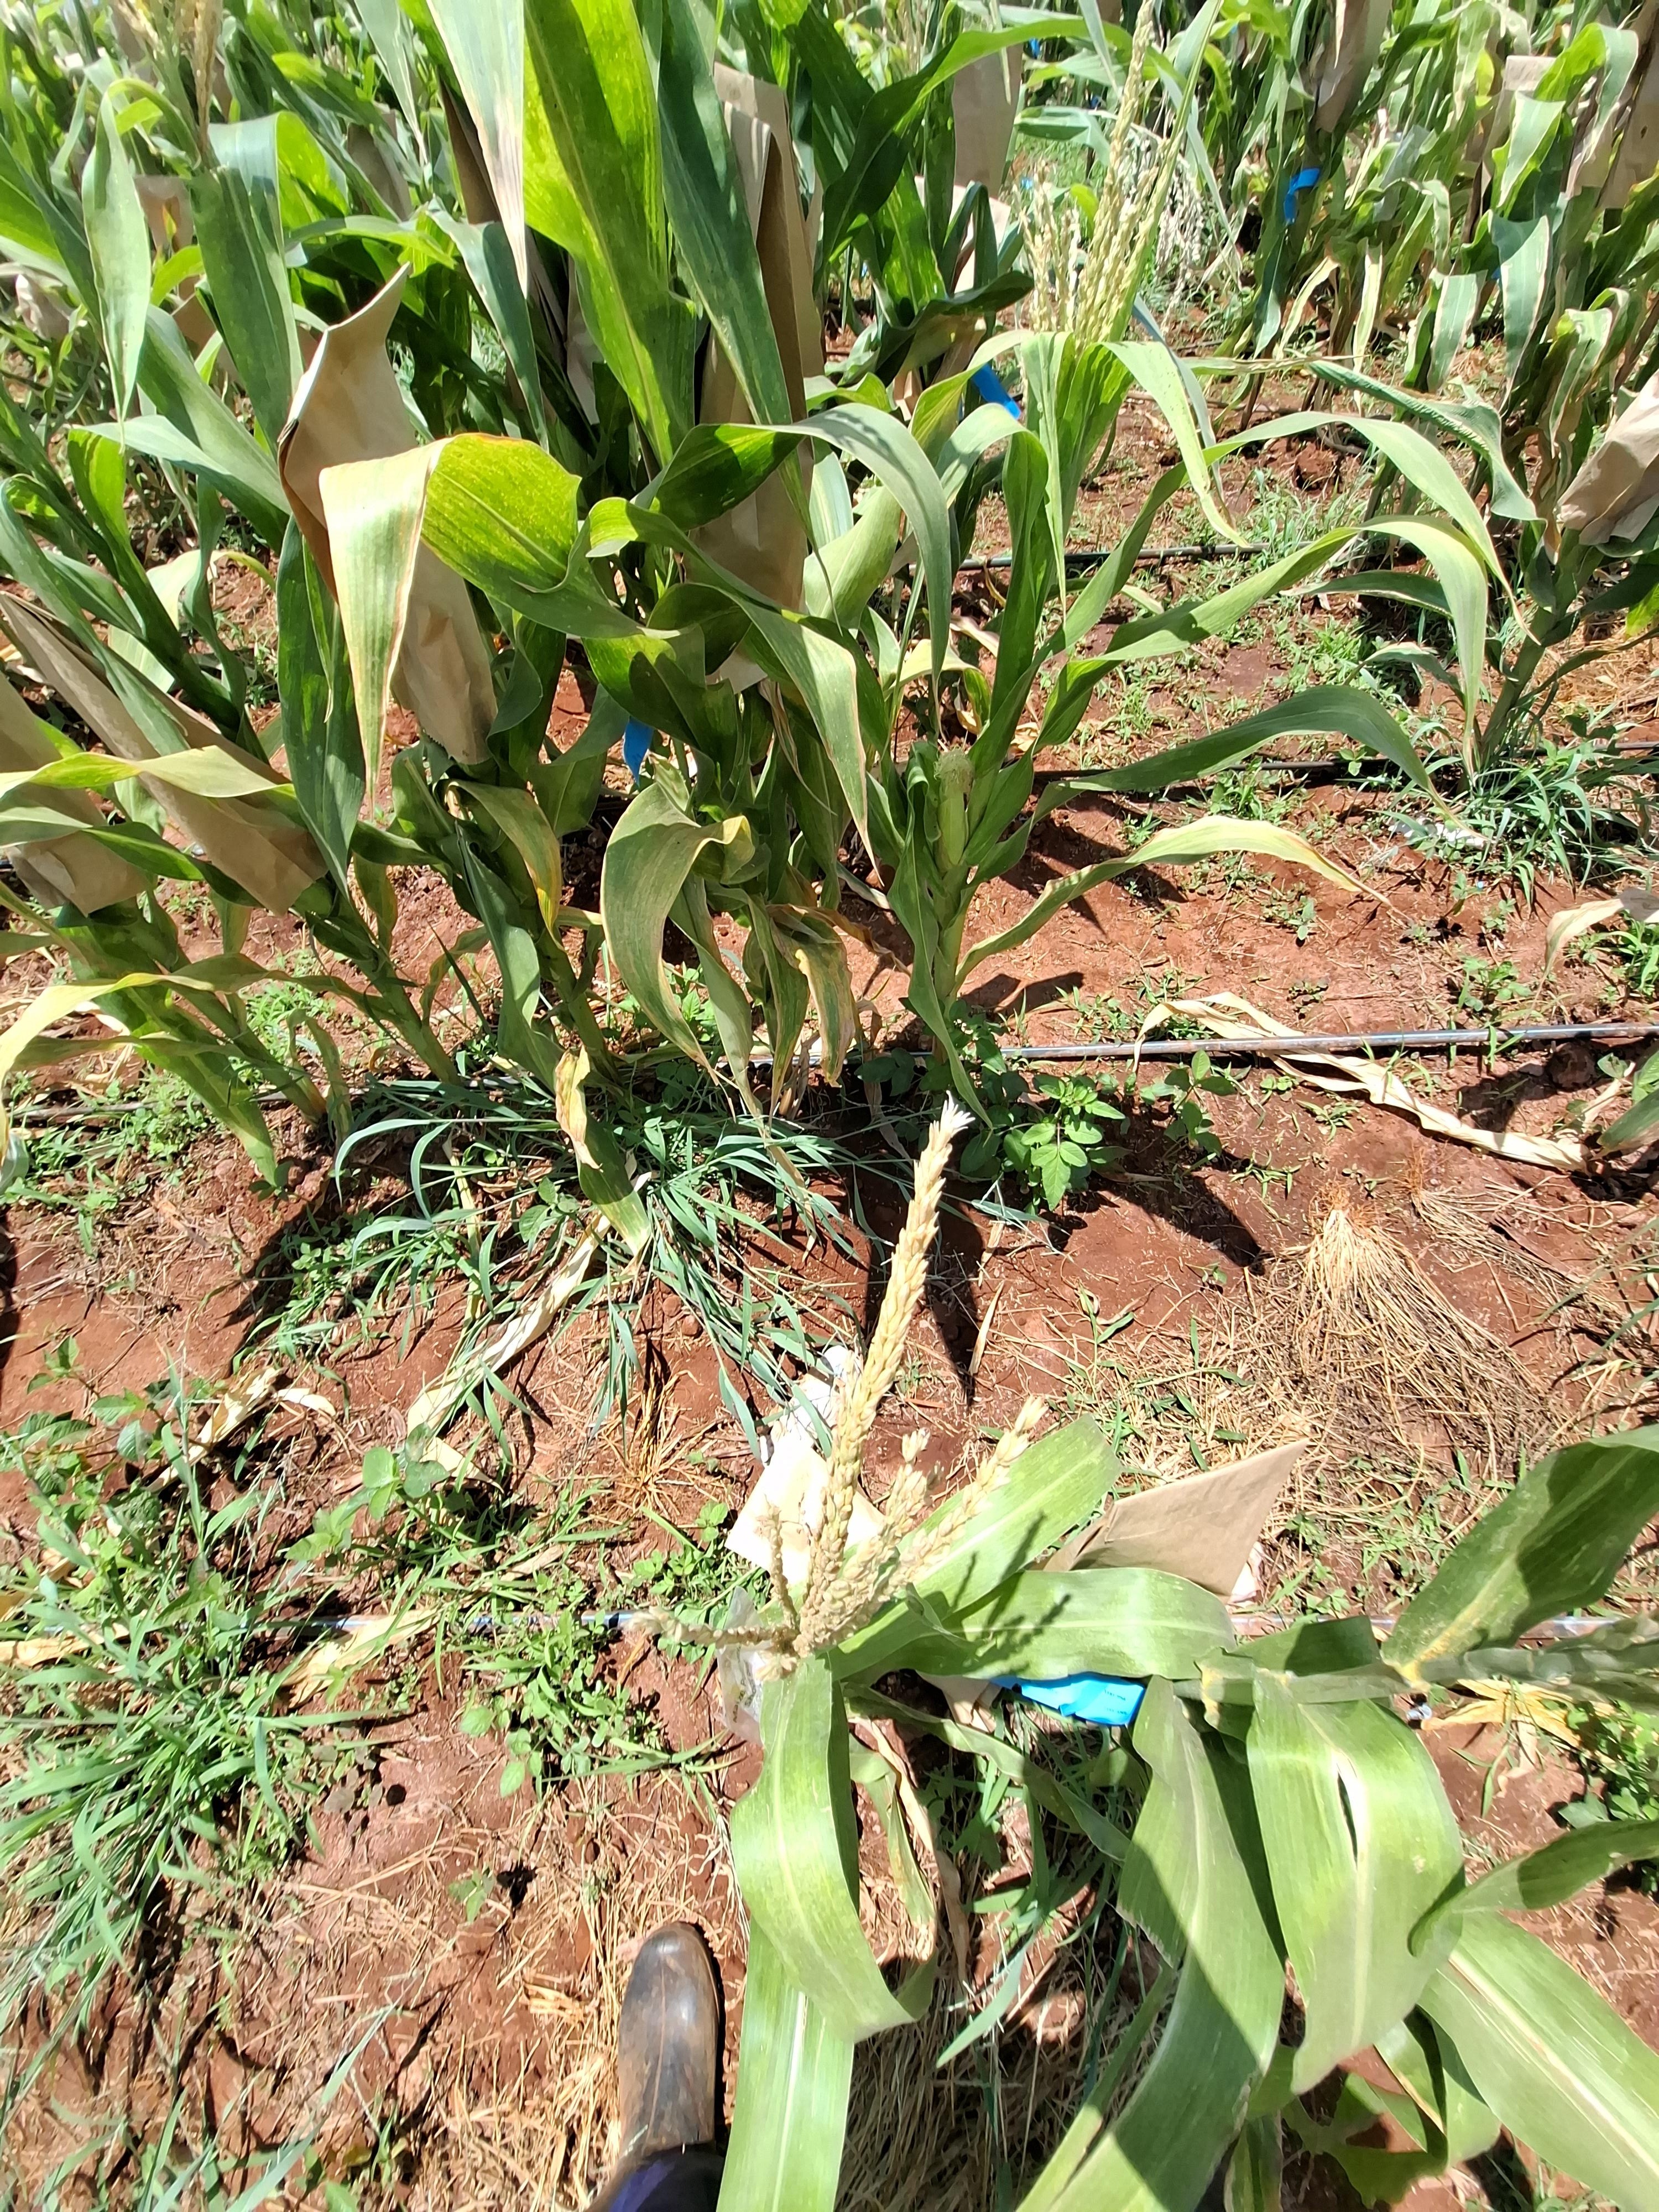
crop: maize
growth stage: flowering
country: Kenya
